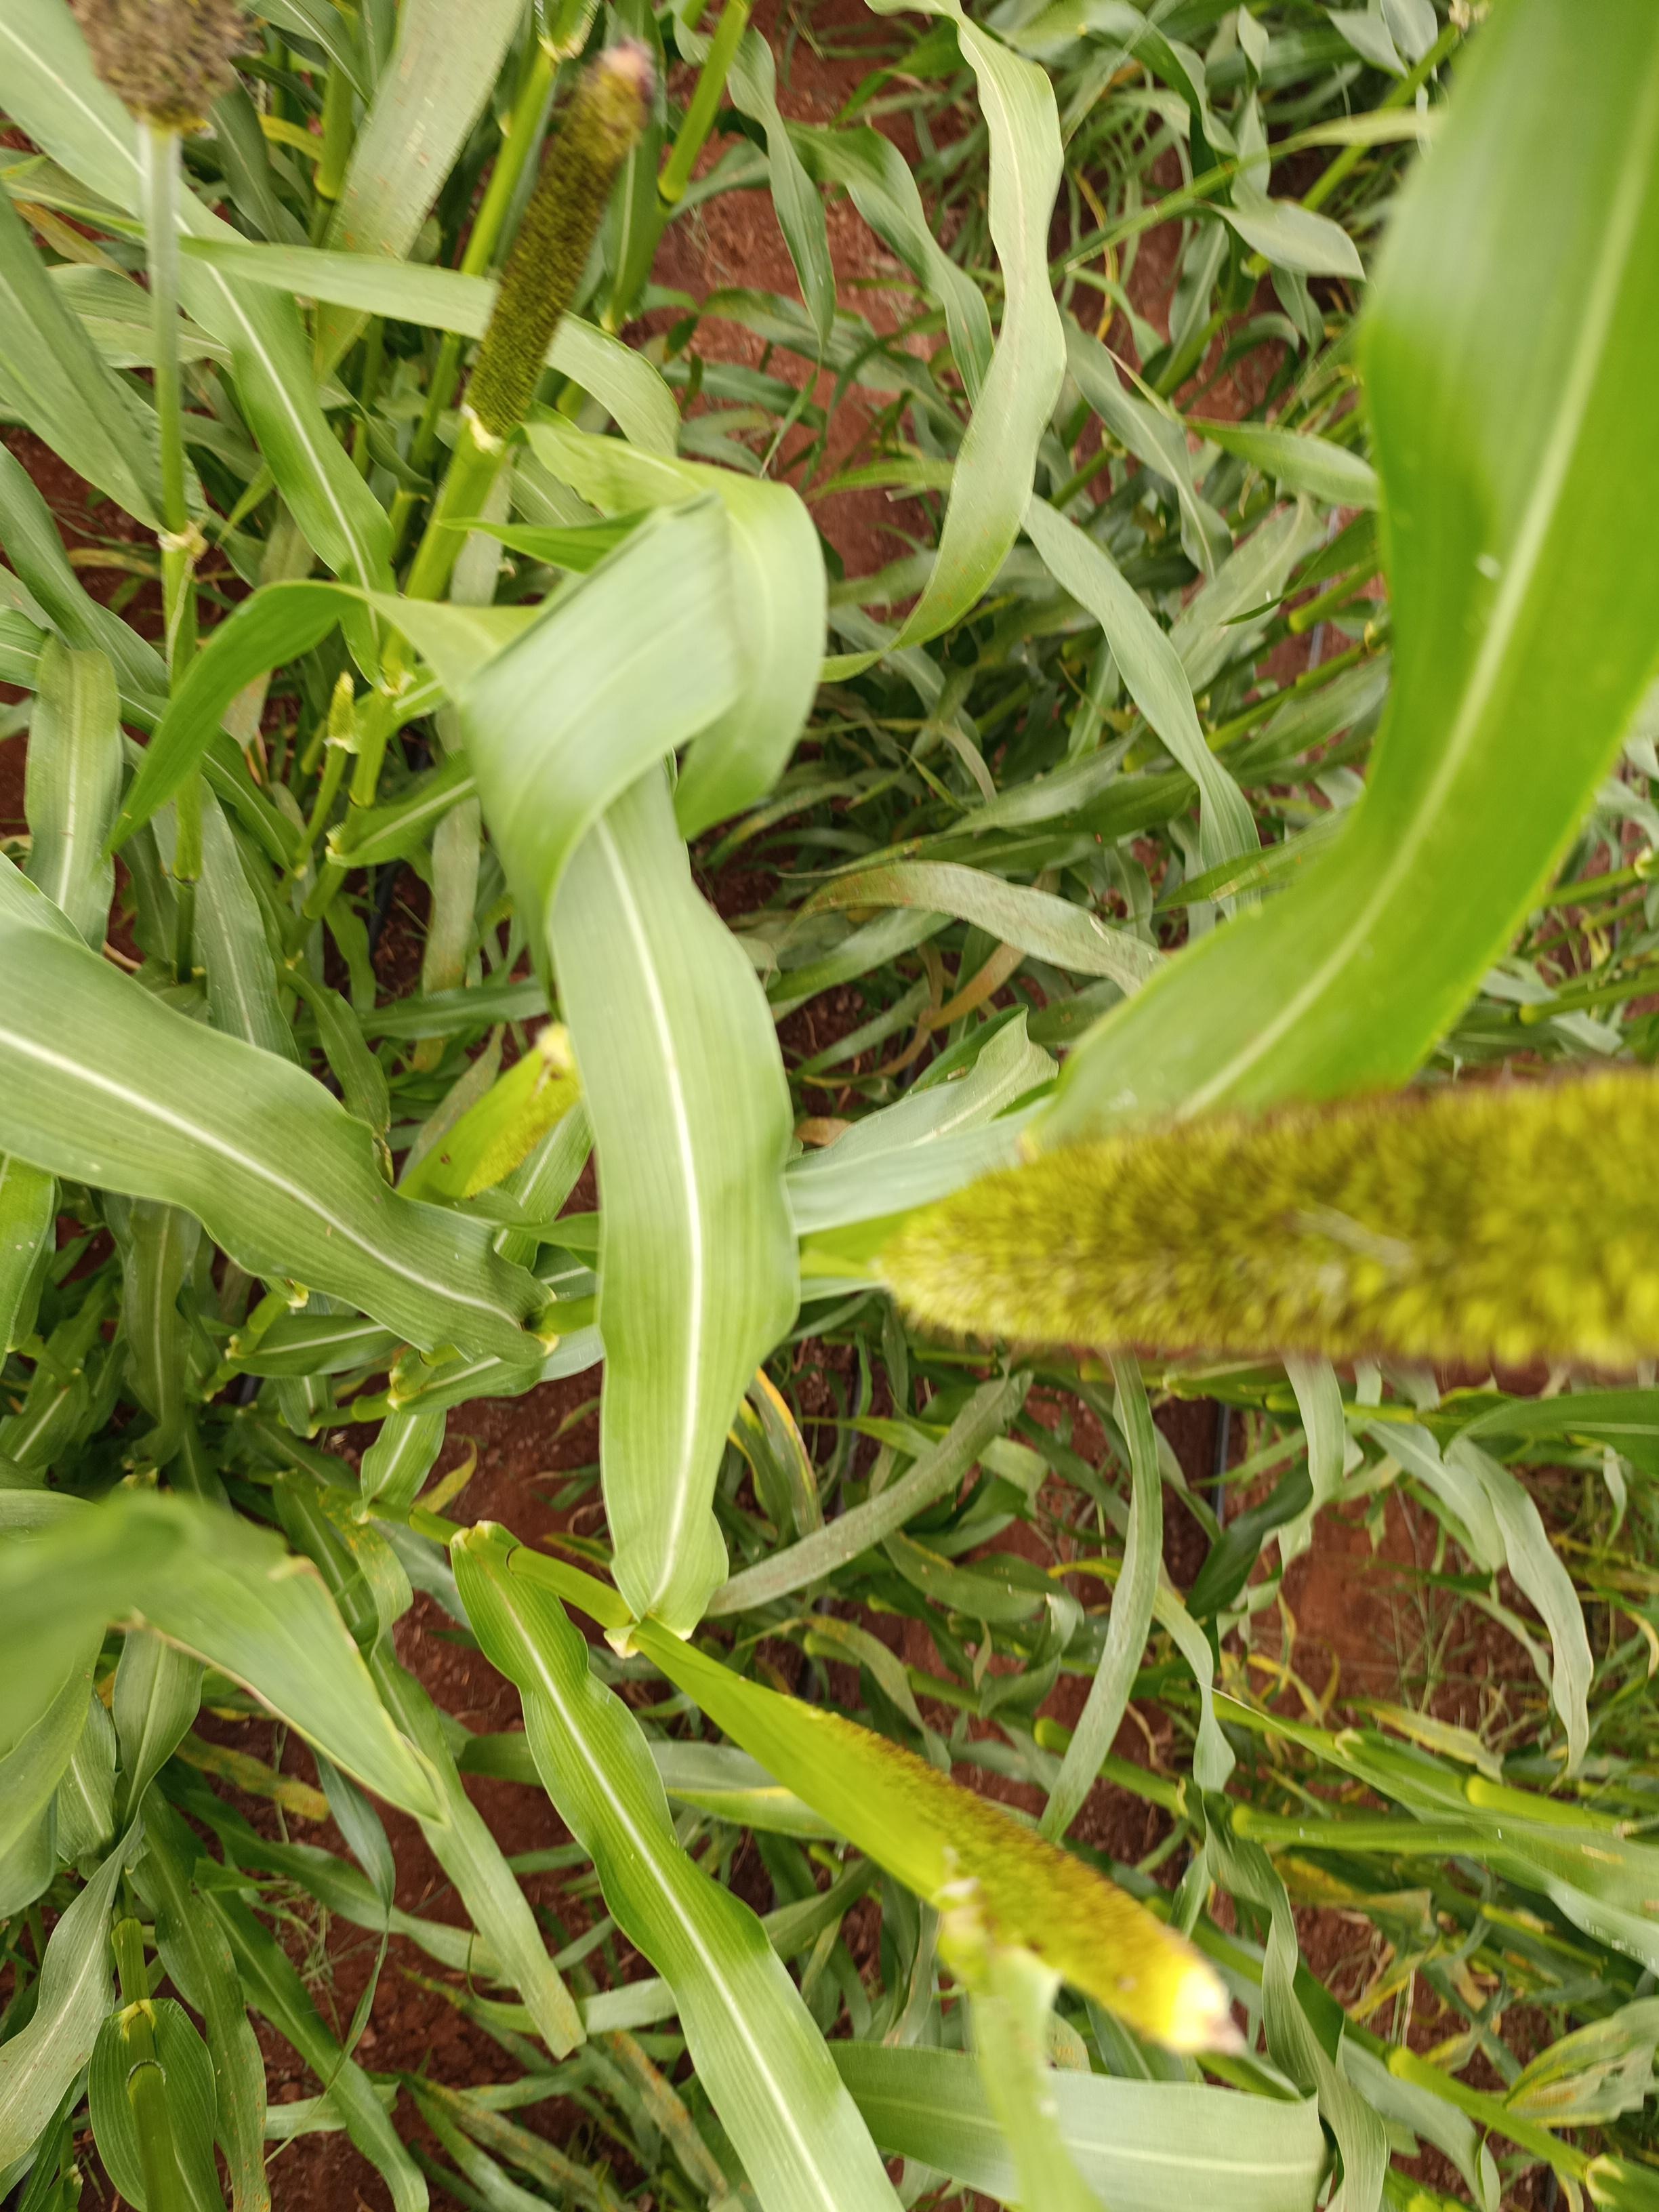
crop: pearl millet
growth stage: flowering
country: Kenya
